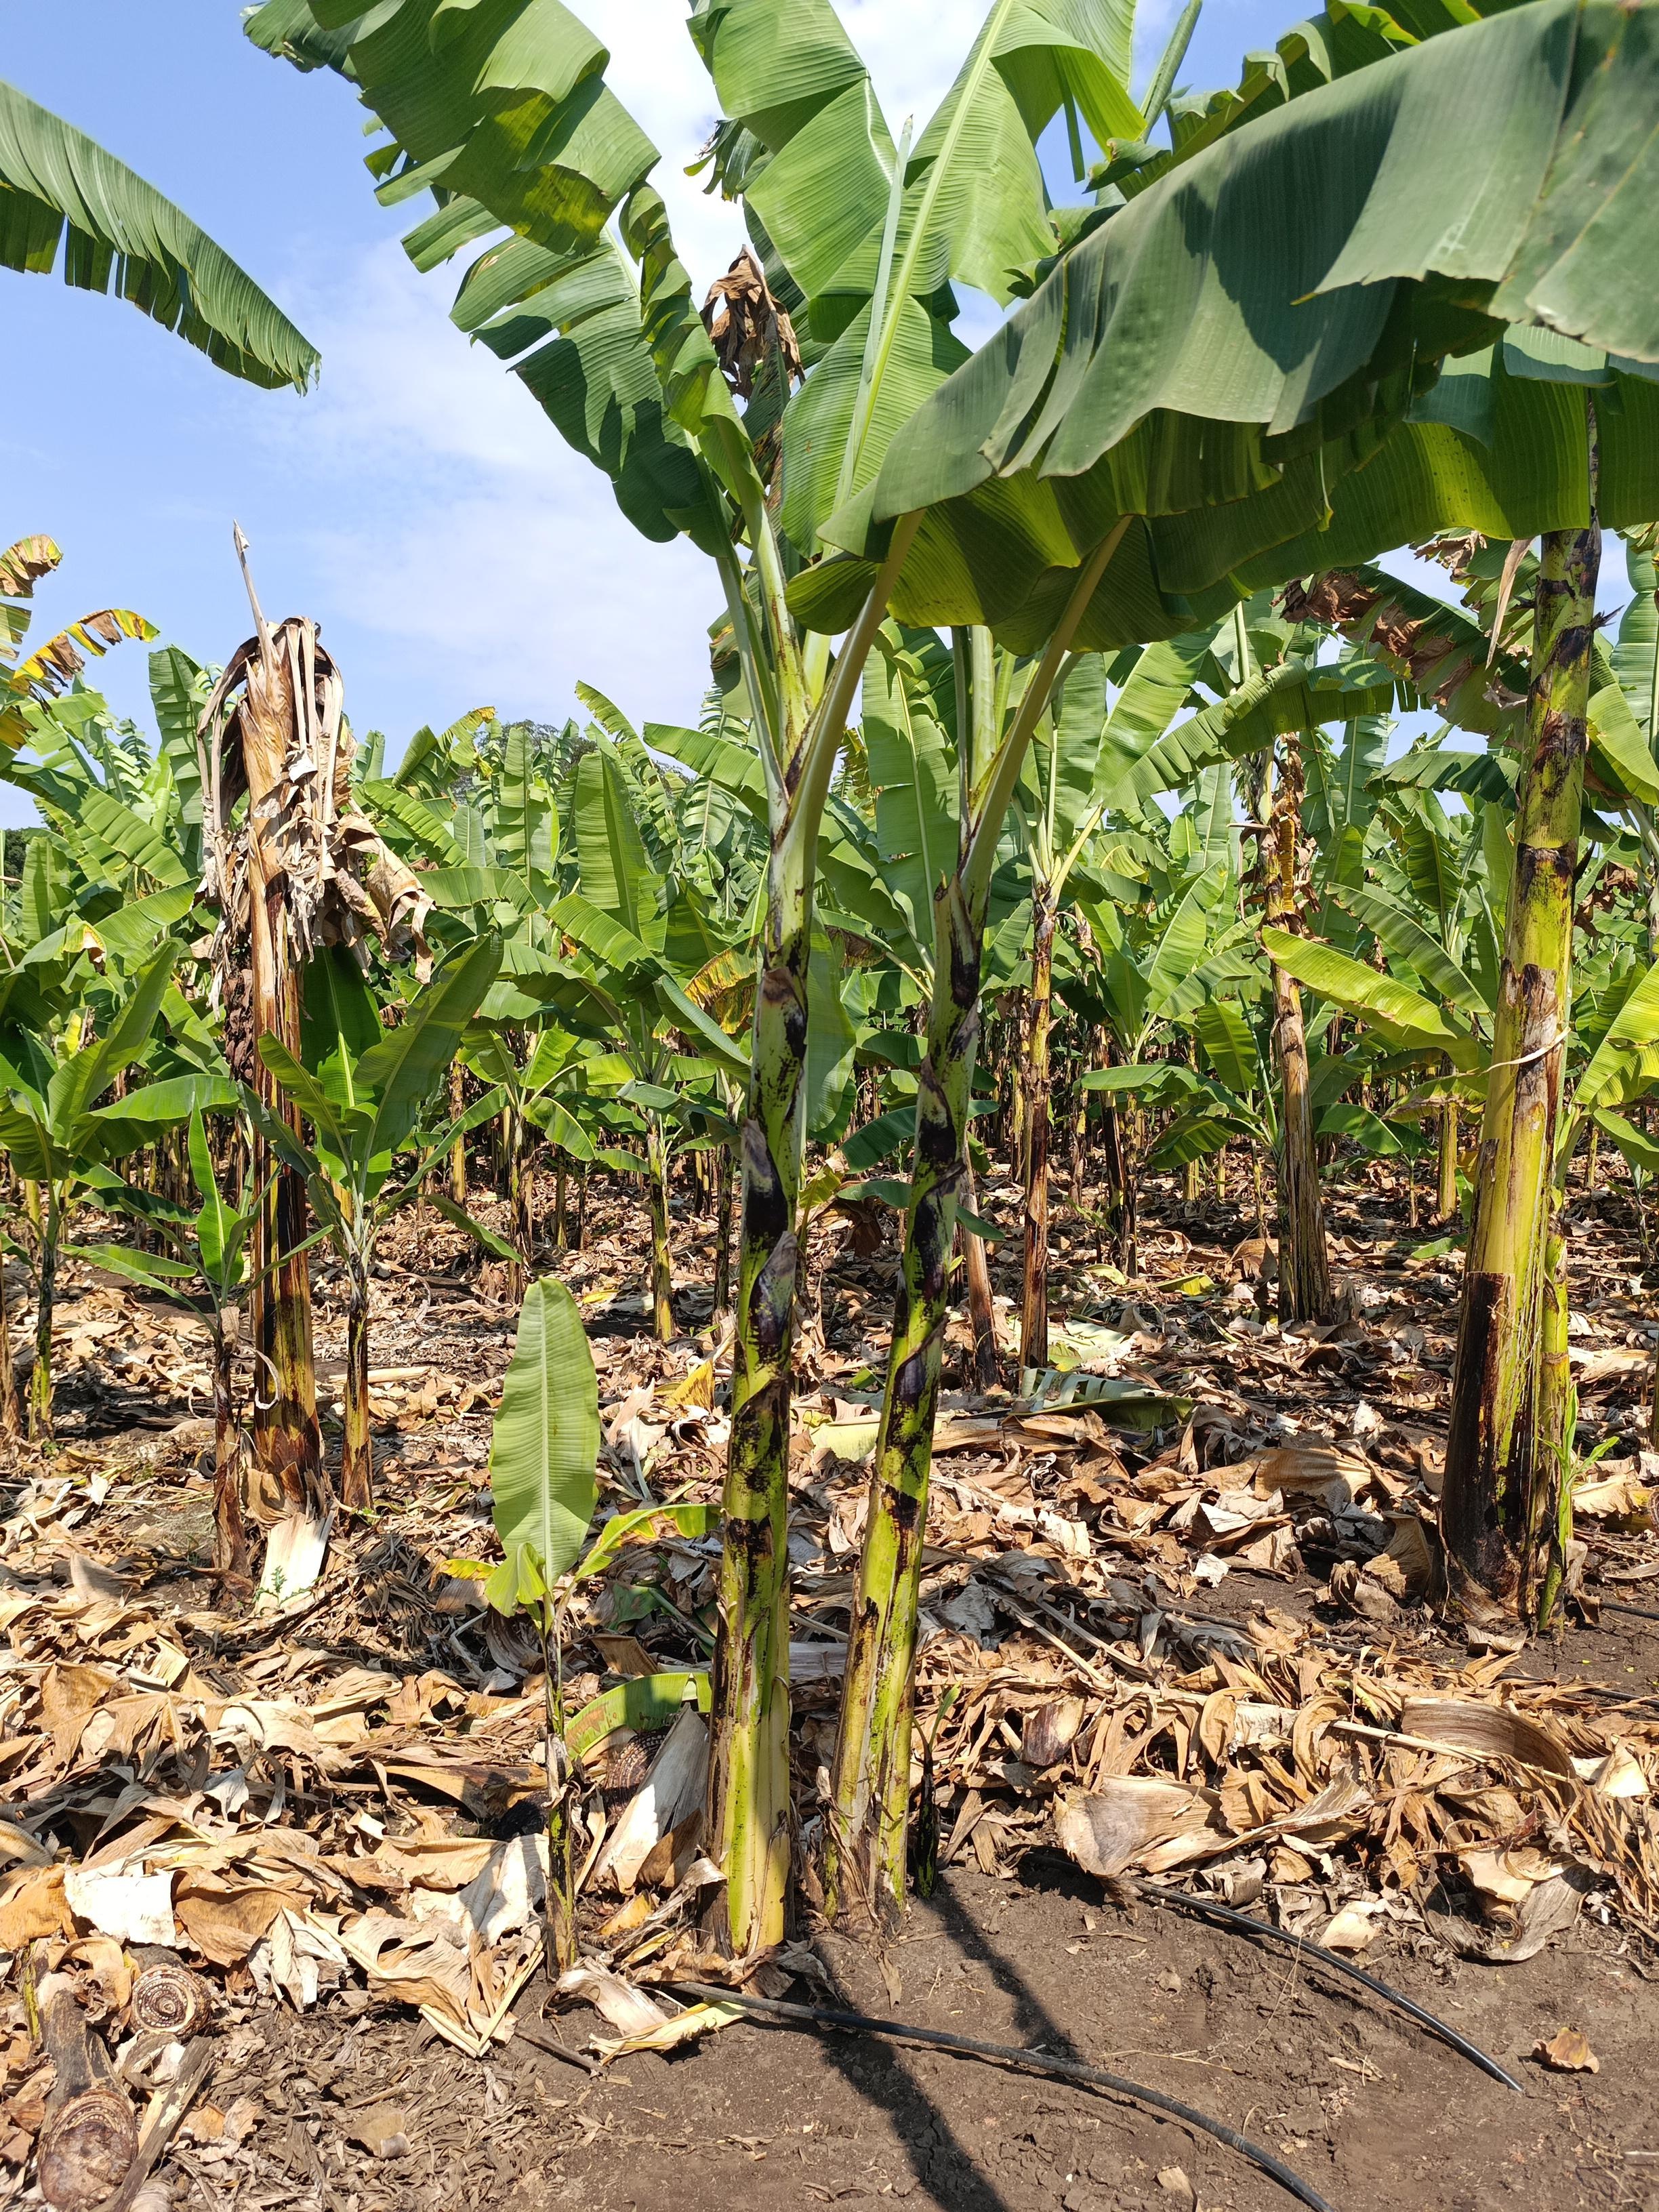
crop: banana
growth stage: vegetative
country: Tanzania
